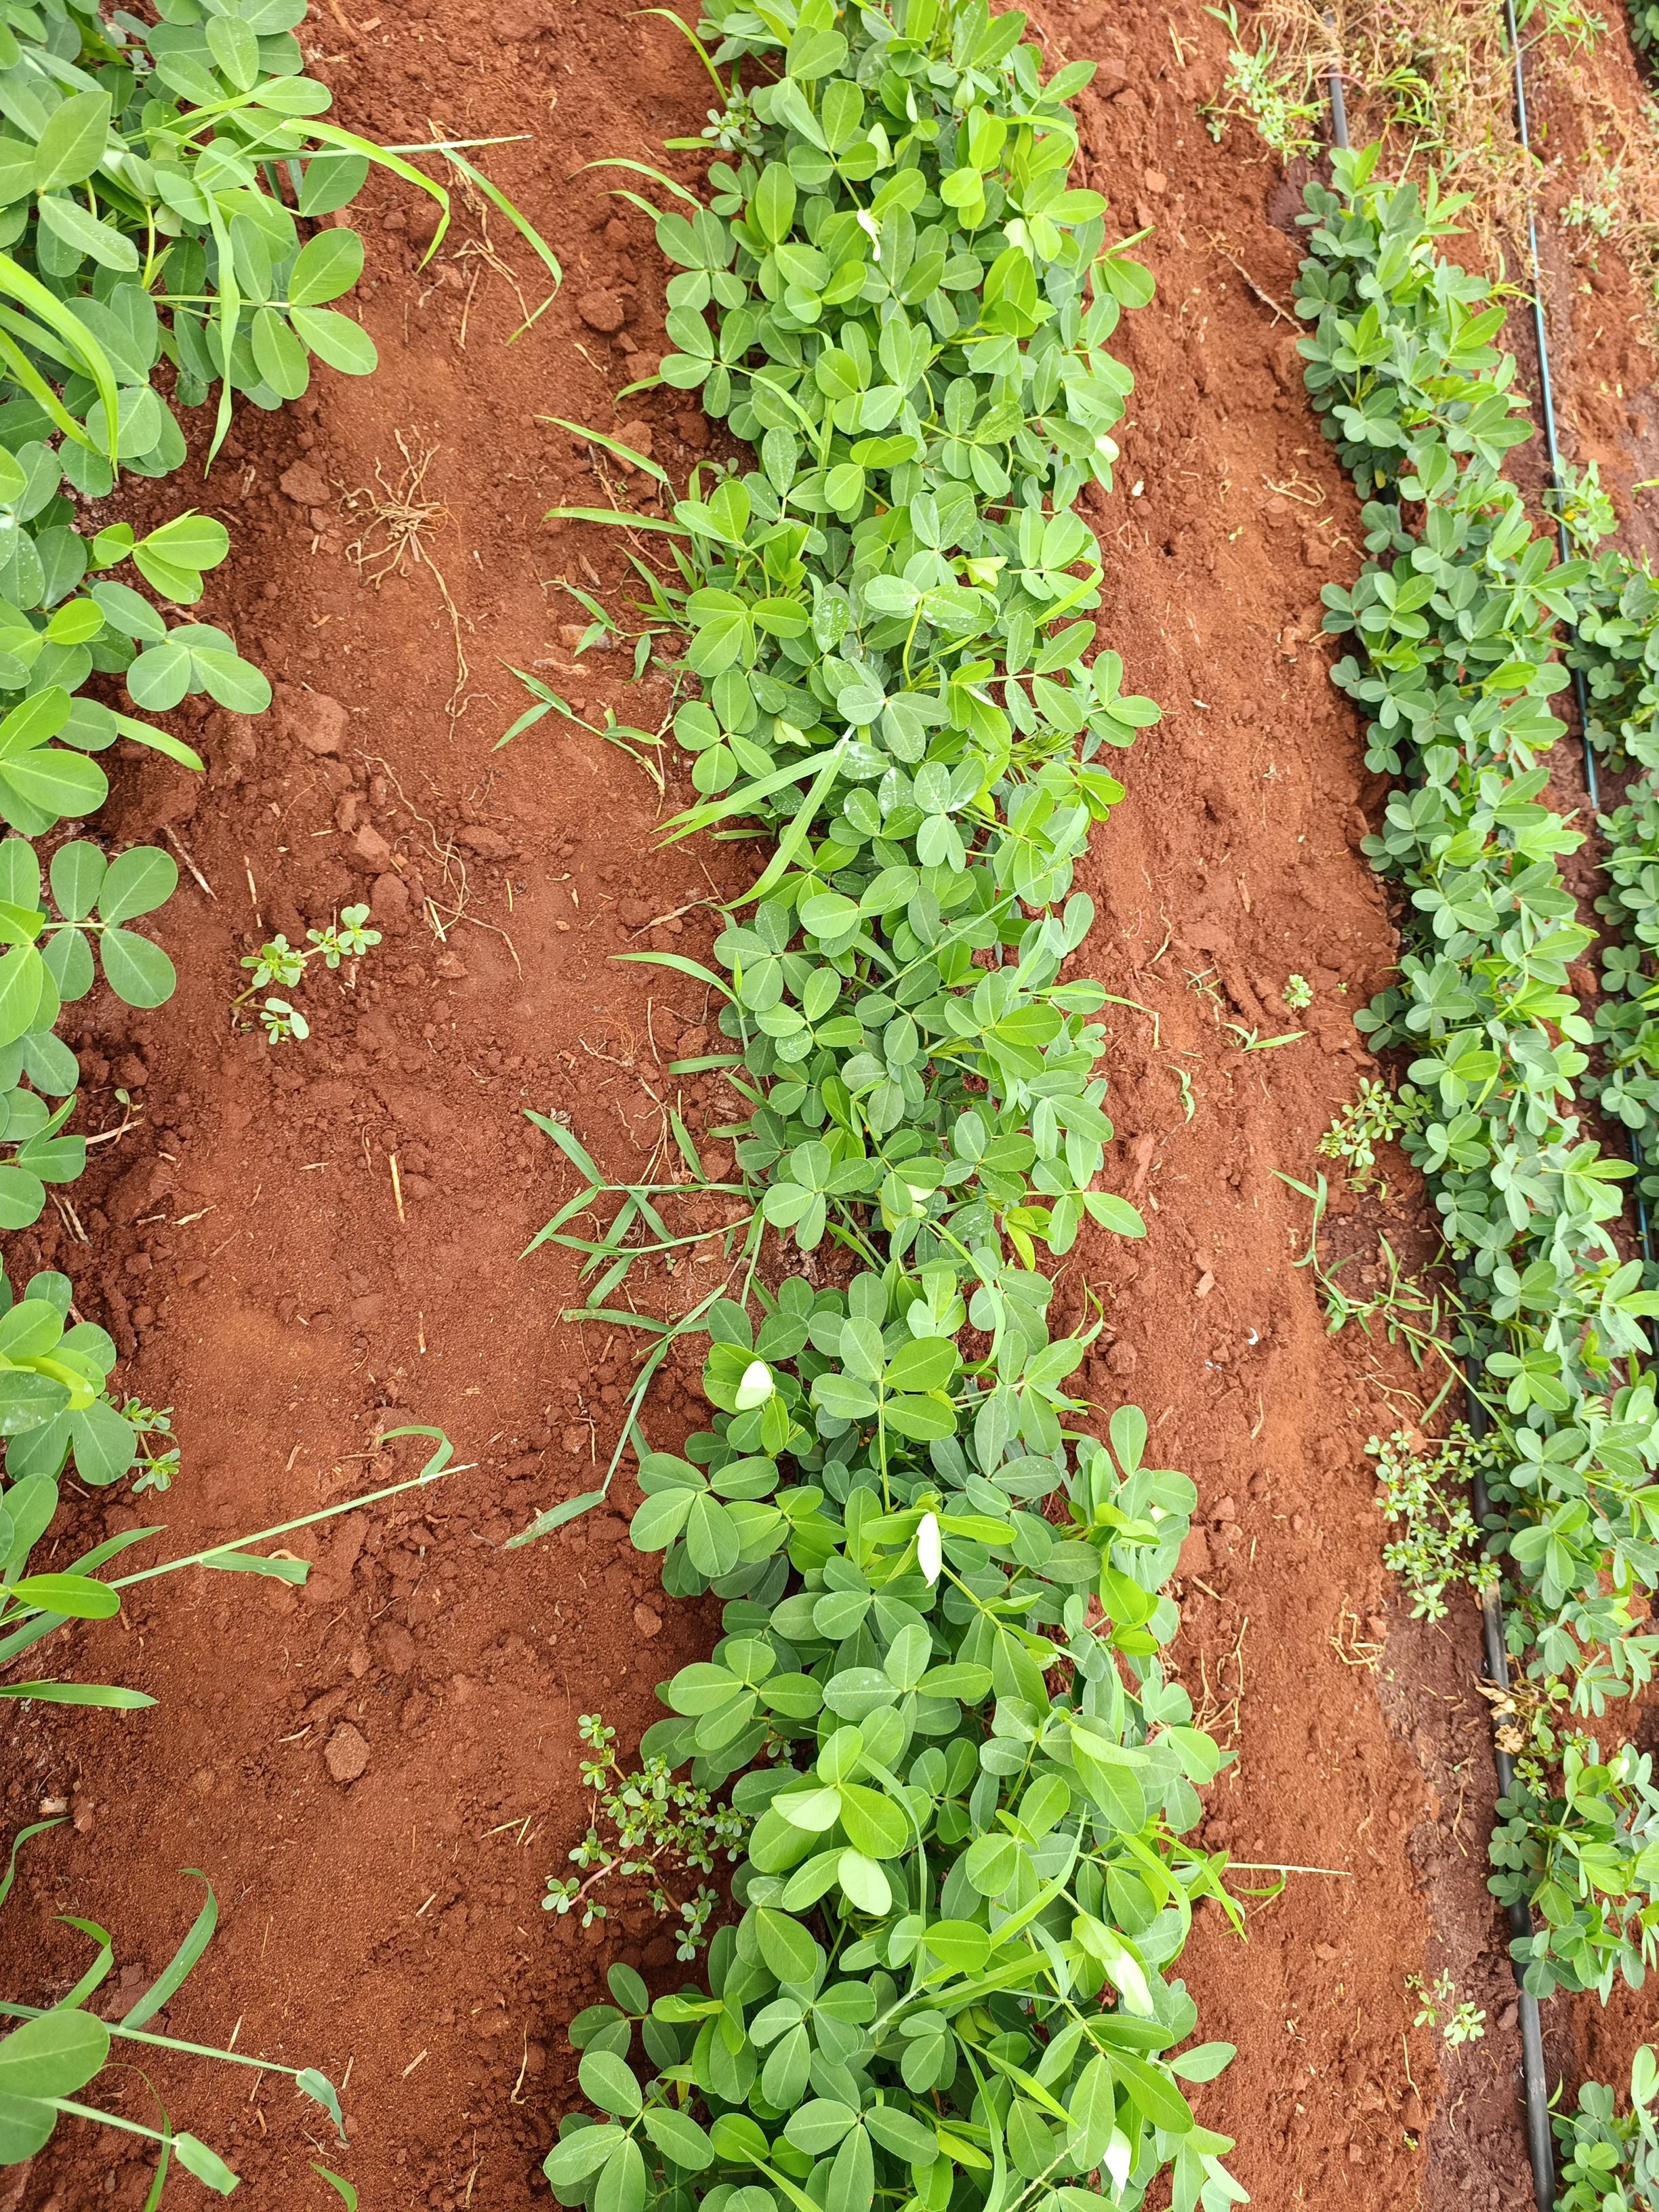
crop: groundnut
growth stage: flowering
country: Kenya
